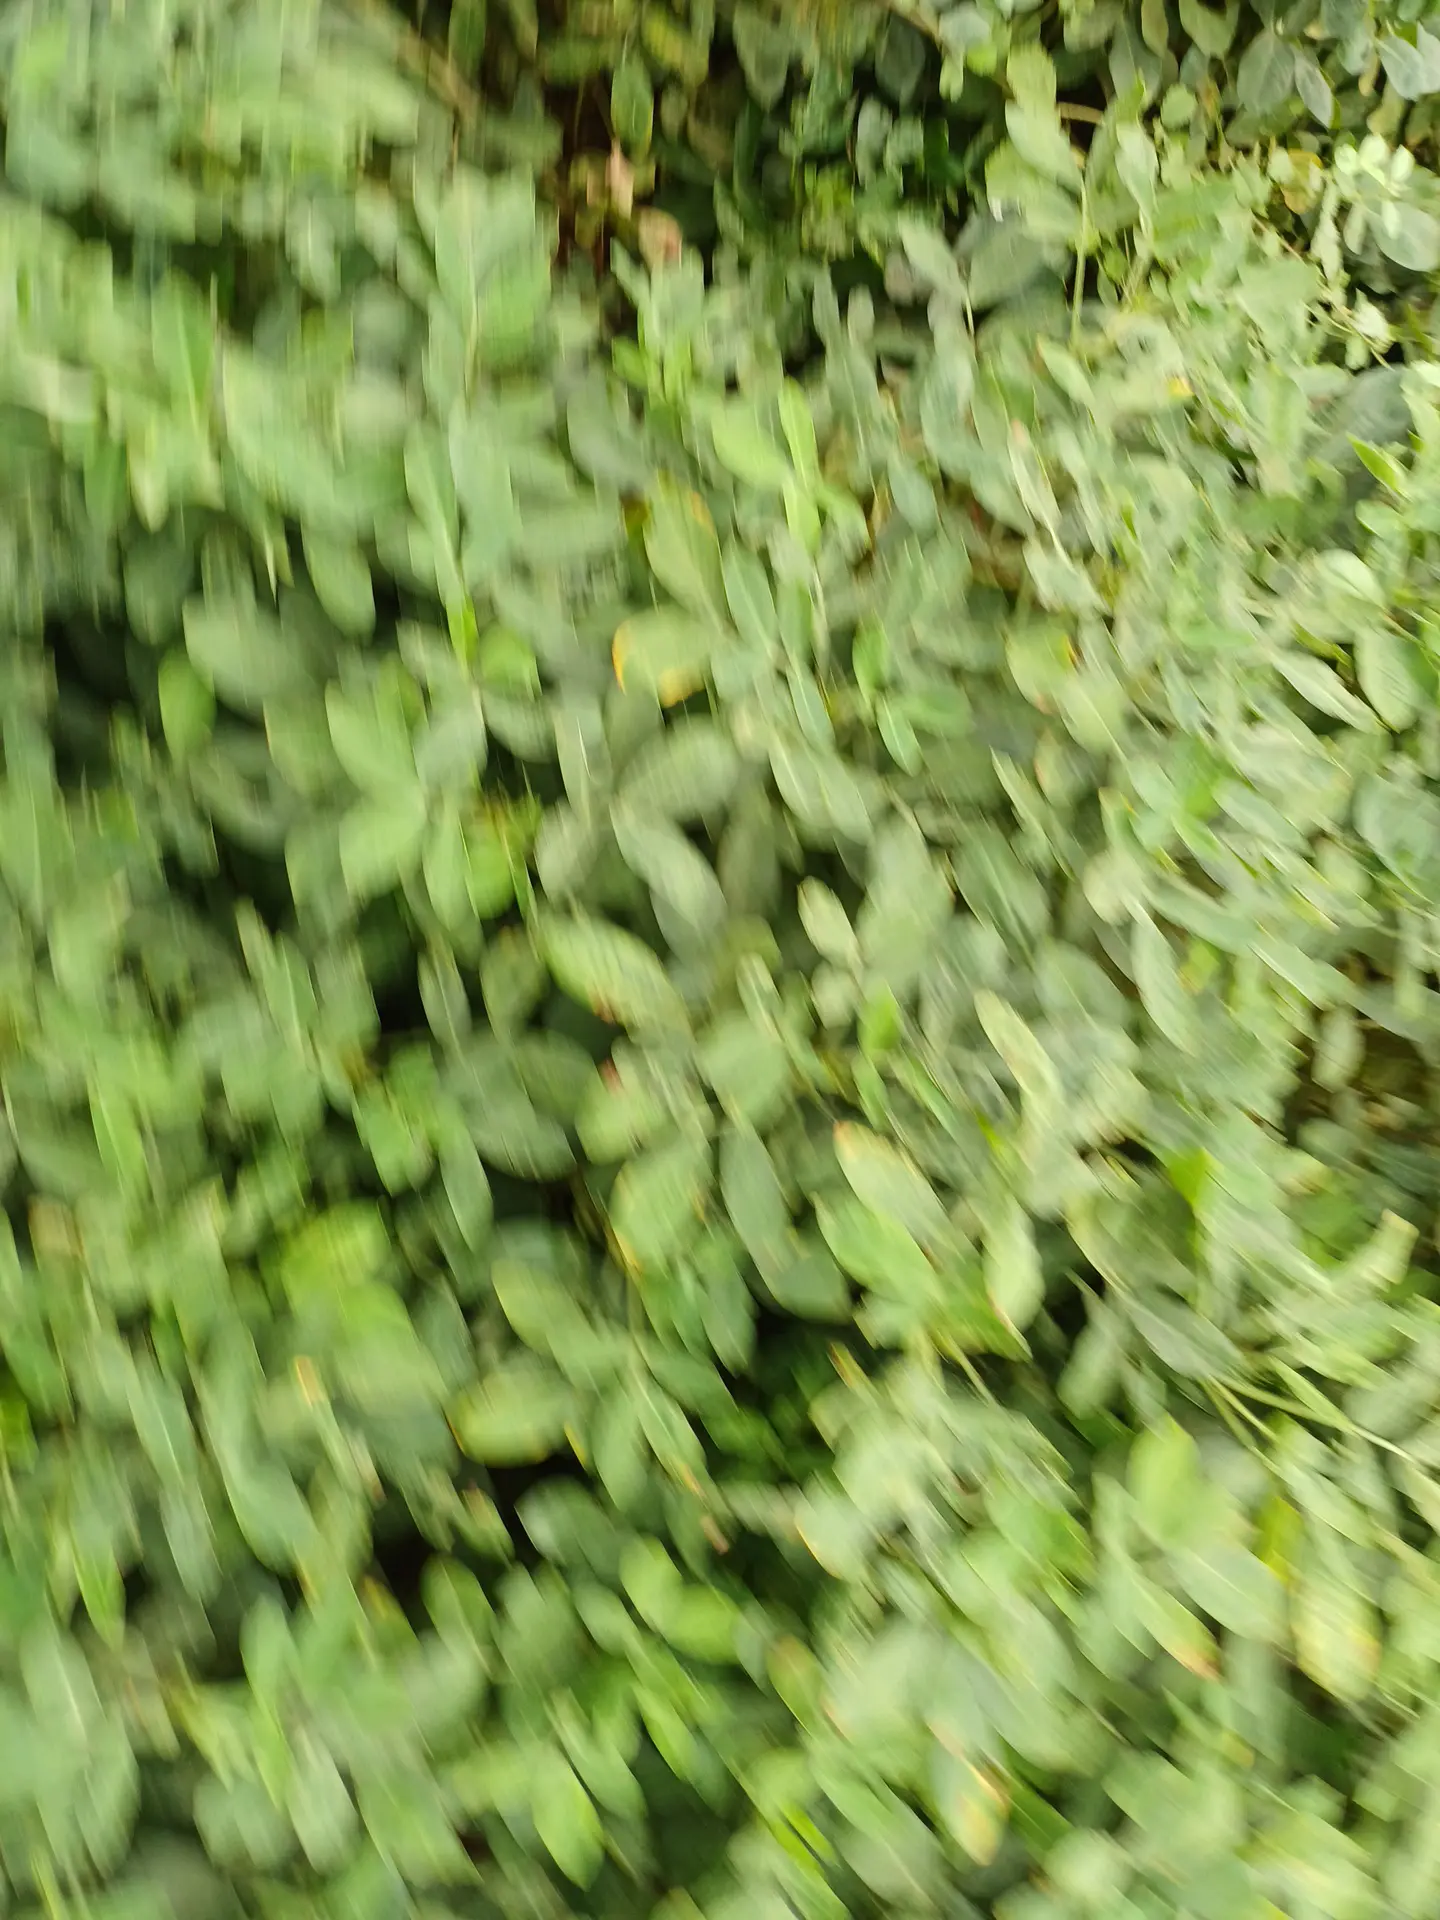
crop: groundnut
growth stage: pegging
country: Kenya
